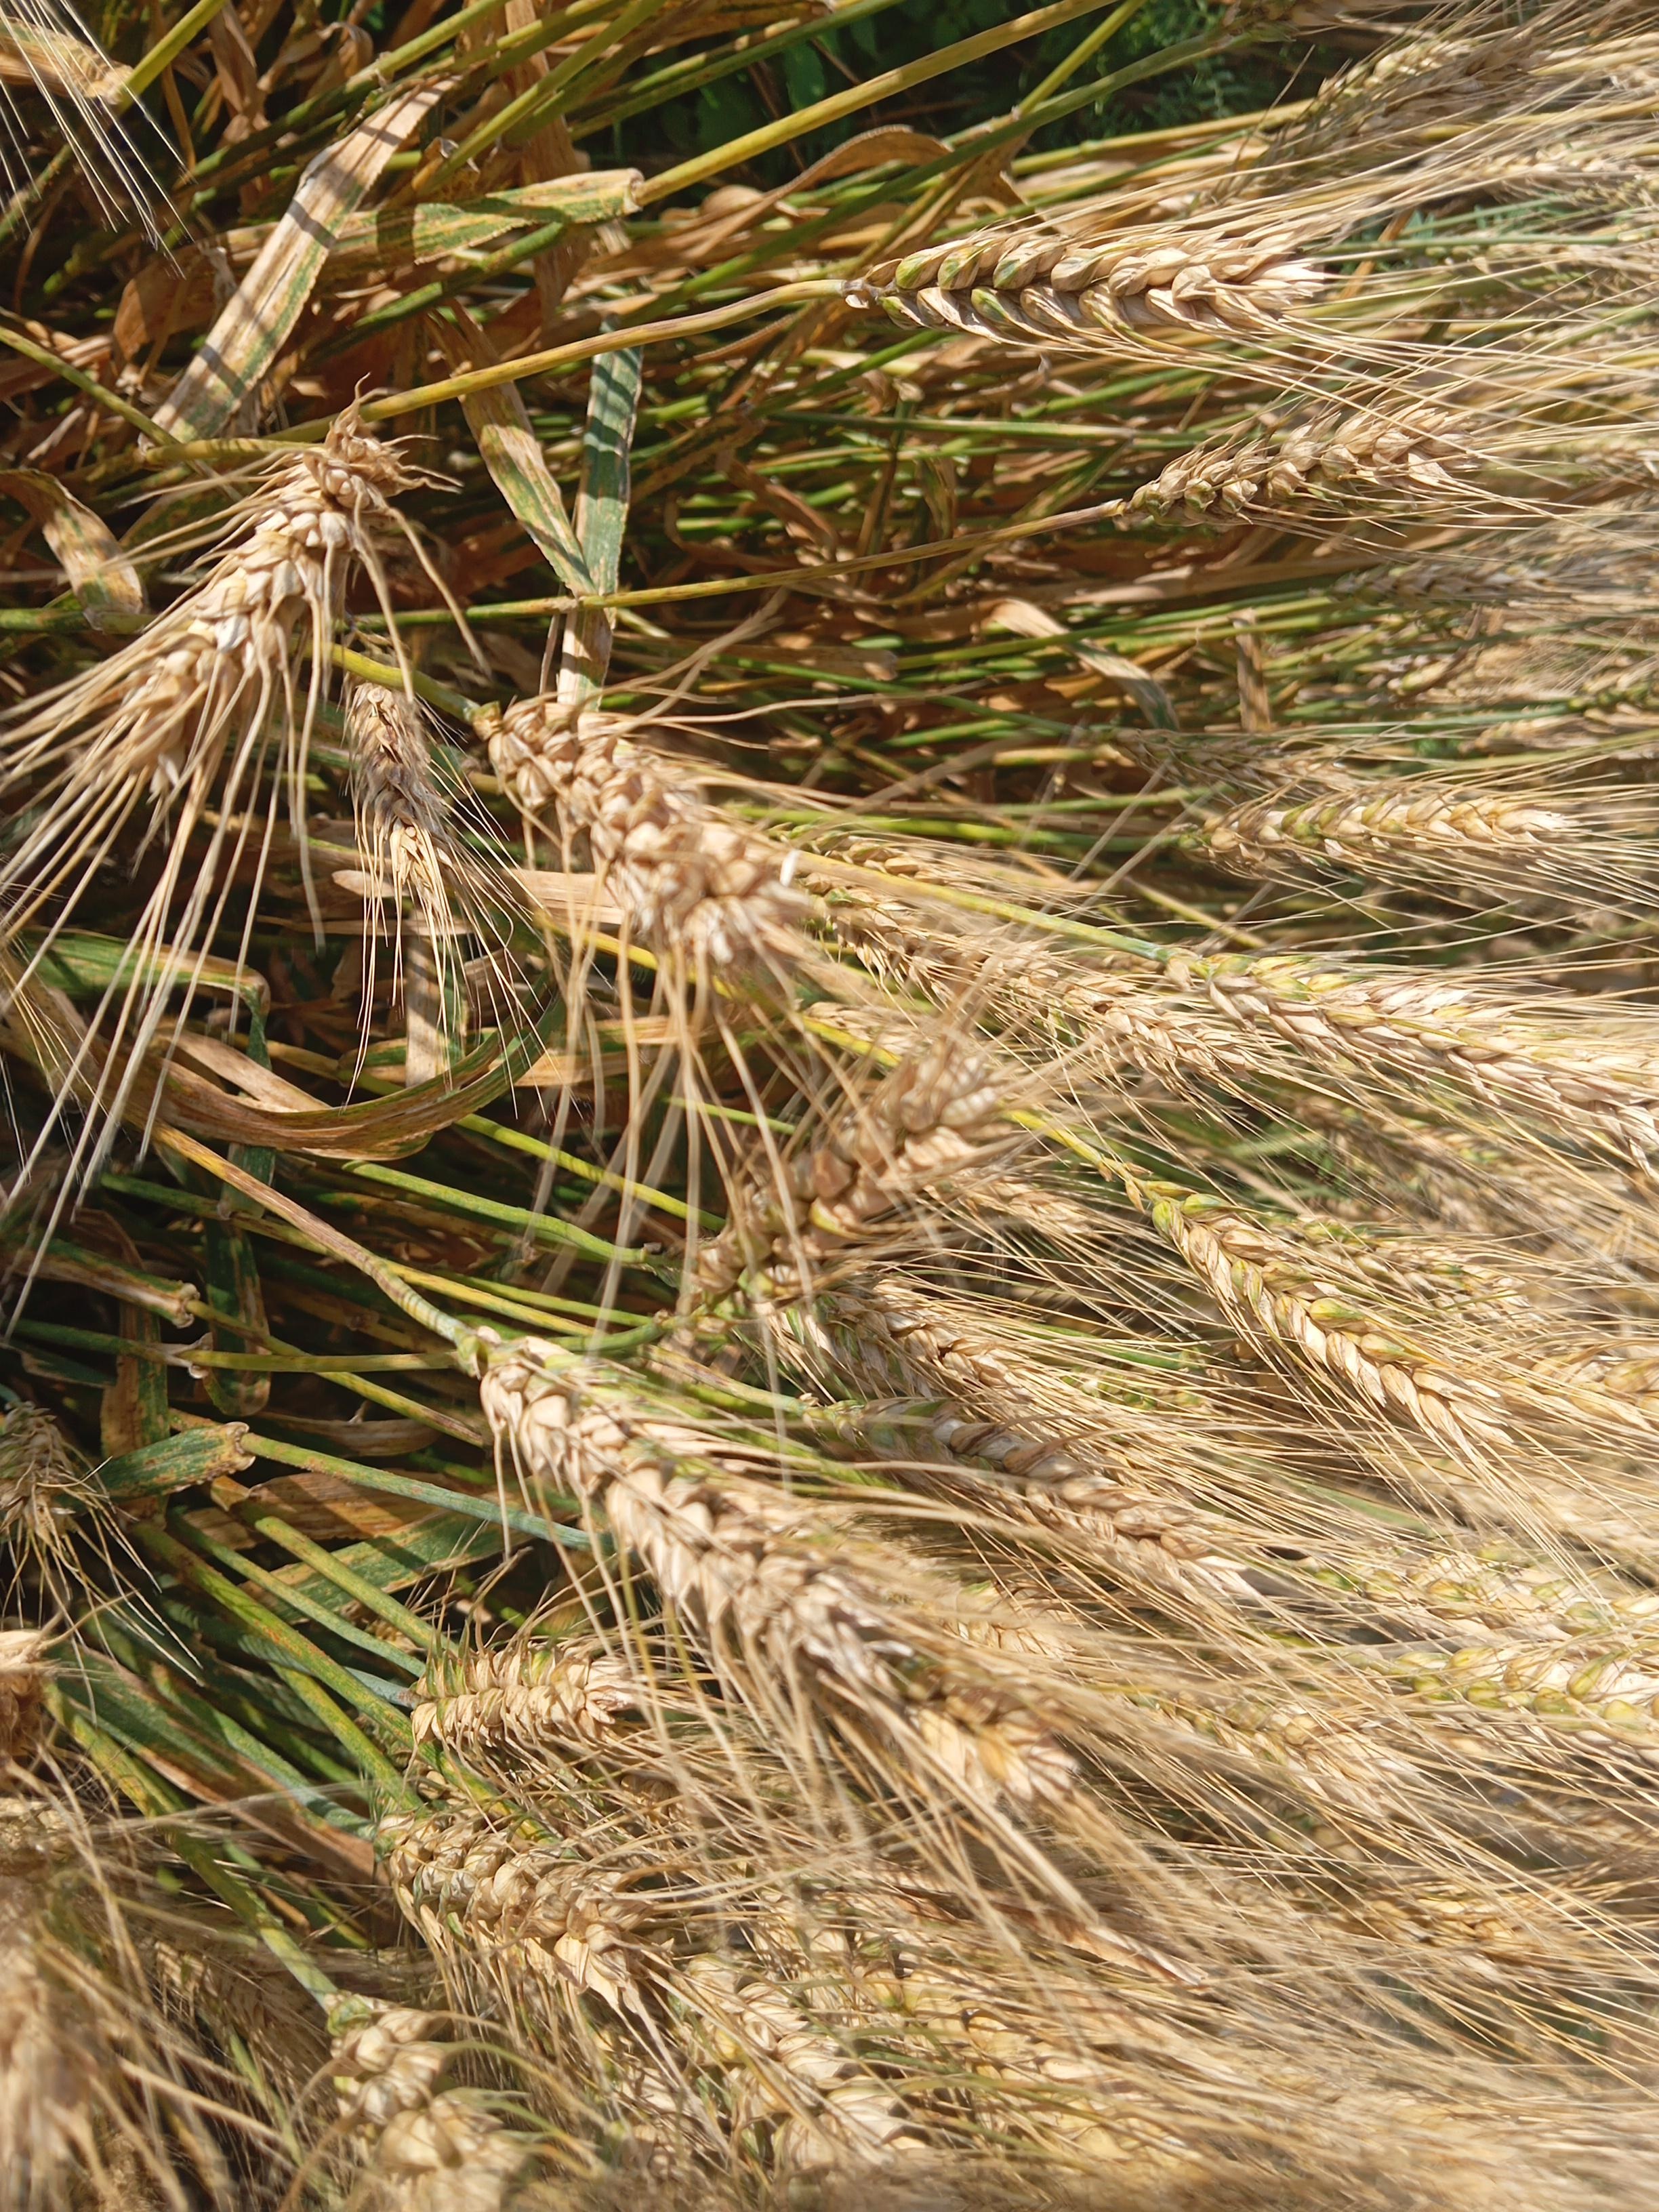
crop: wheat
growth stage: maturity
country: Kenya
